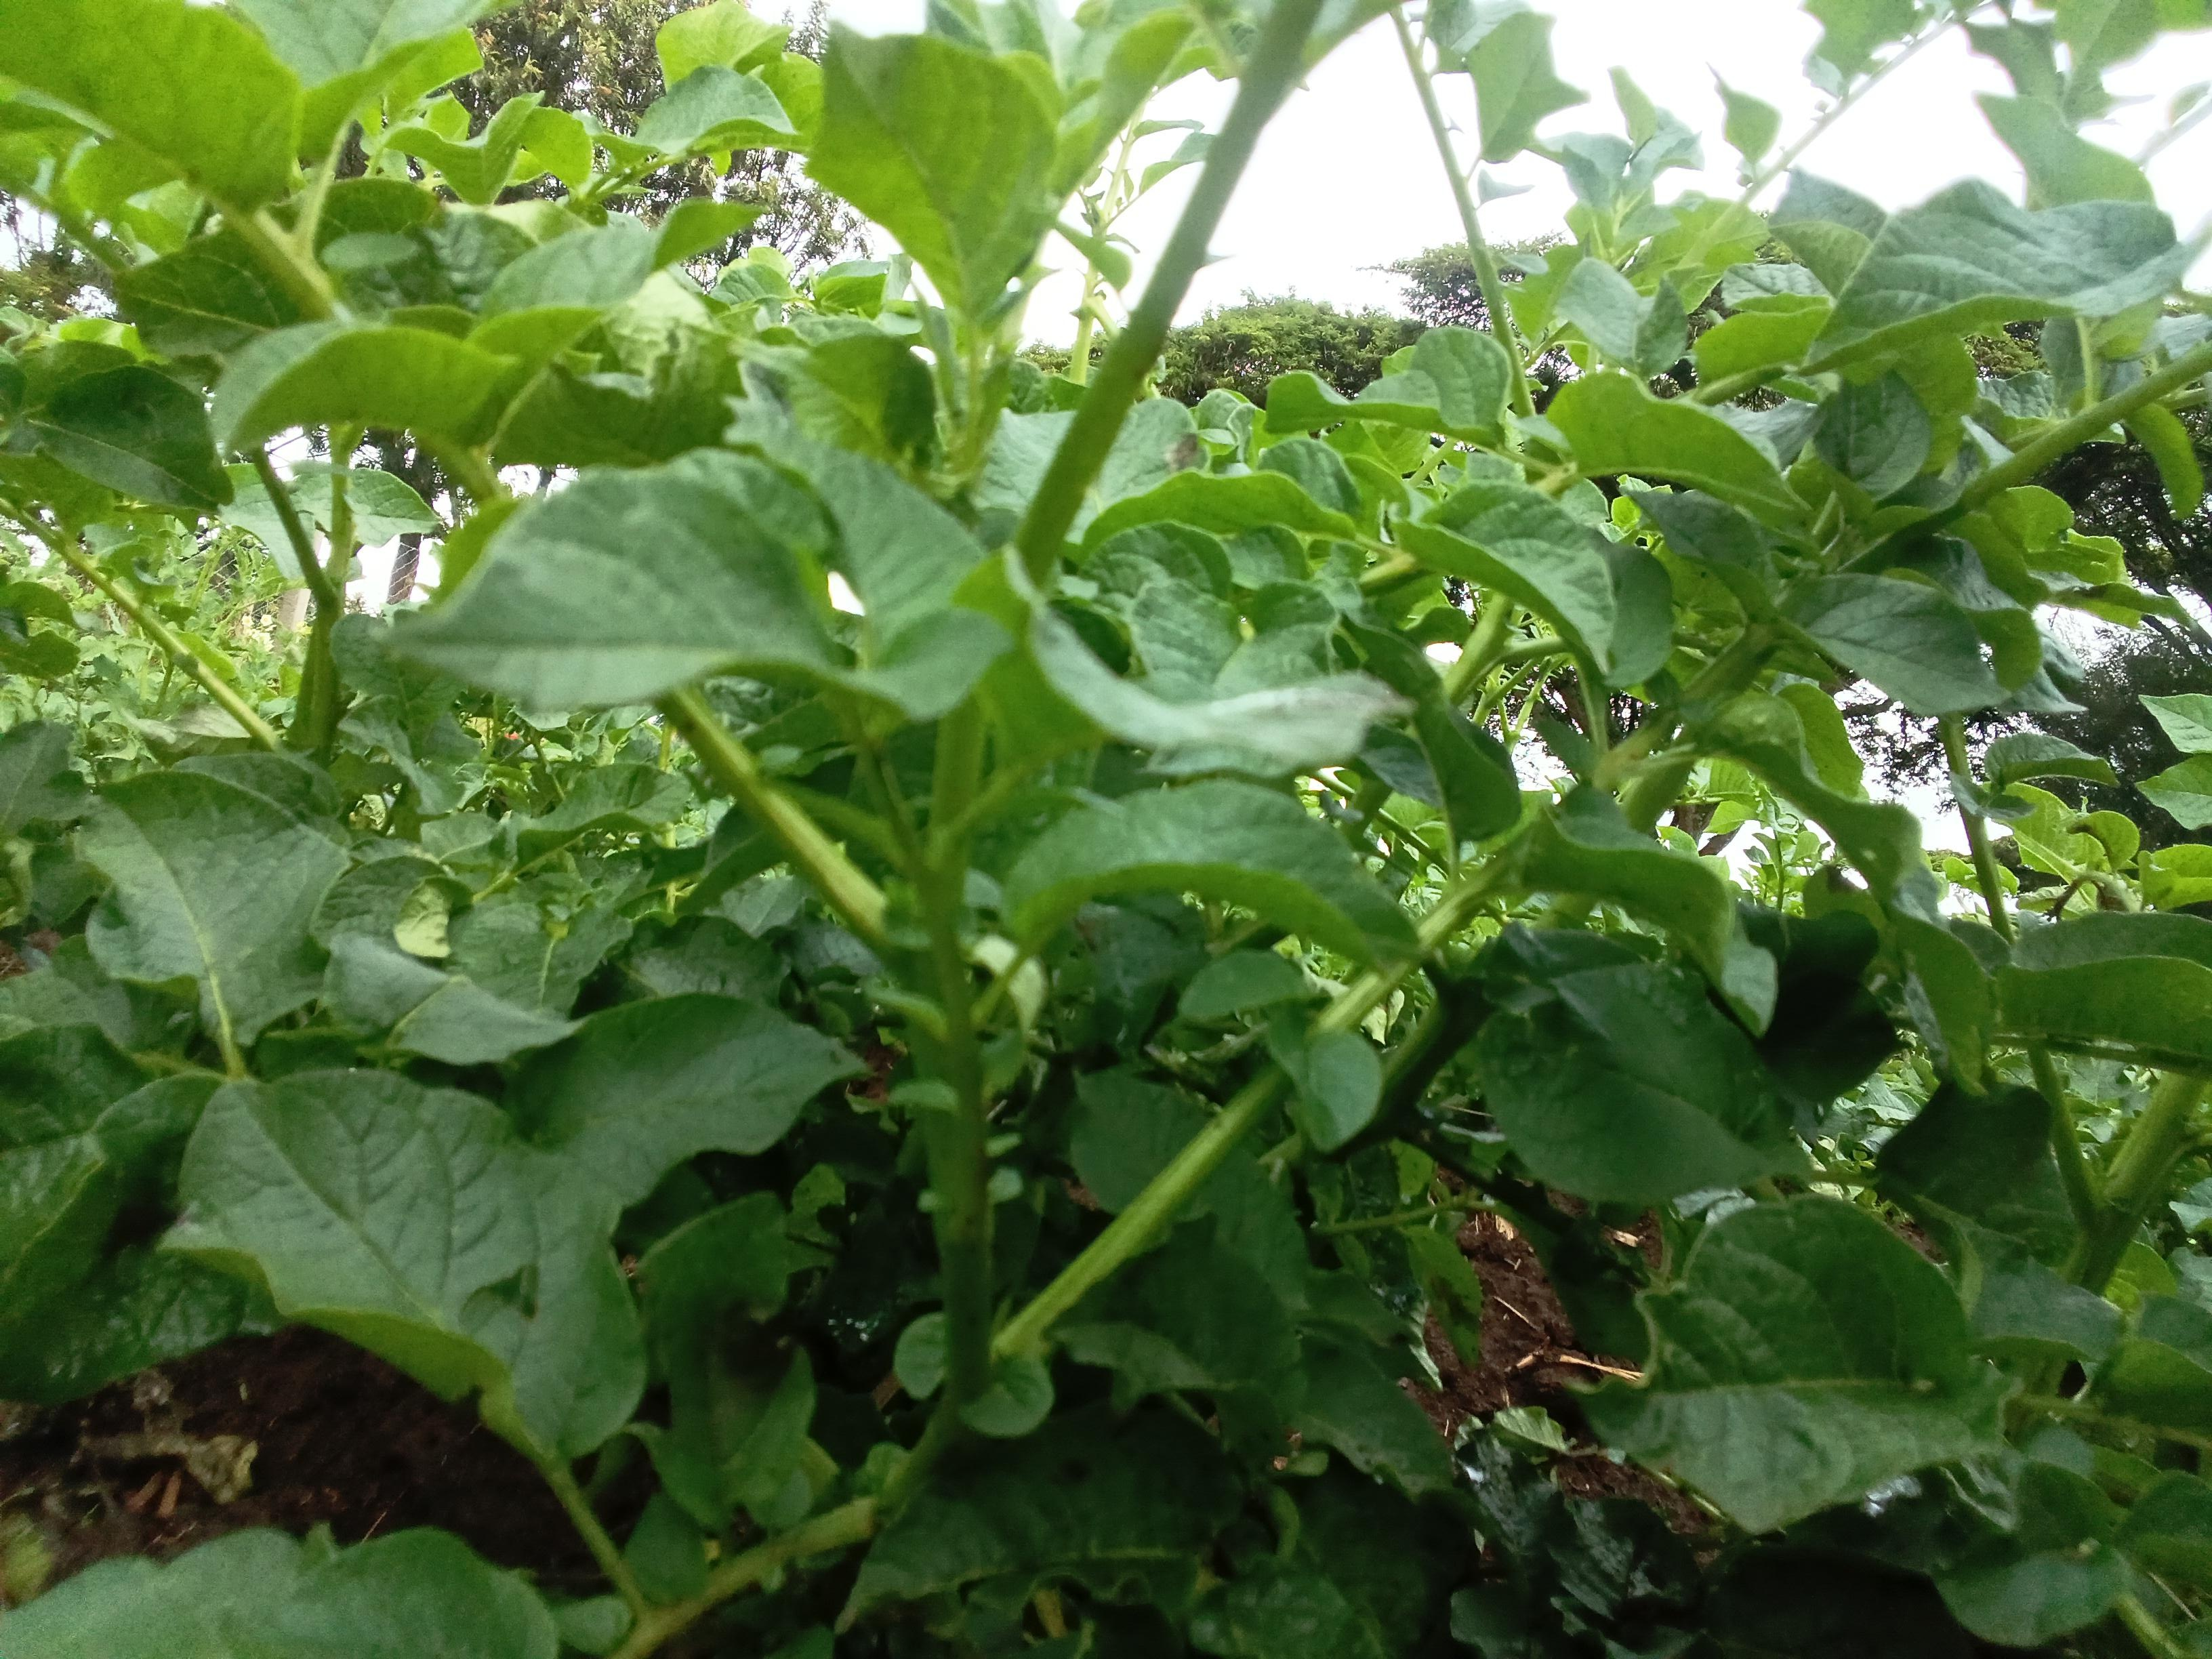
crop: potato
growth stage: vegetative
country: Kenya
